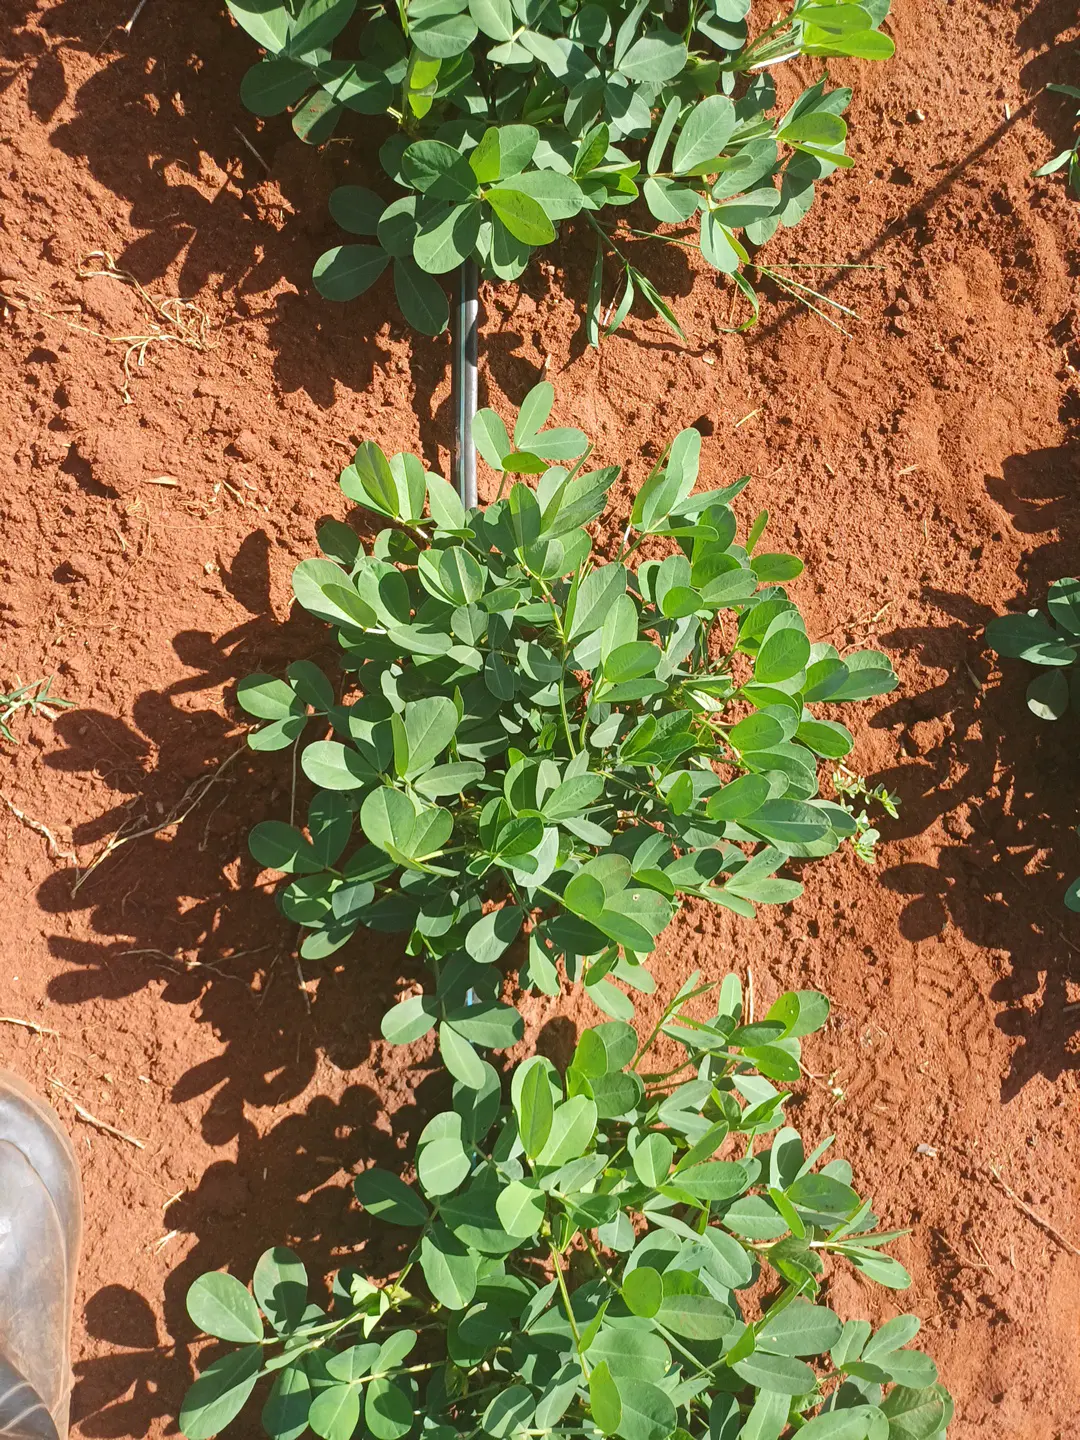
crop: groundnut
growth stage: flowering
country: Kenya
